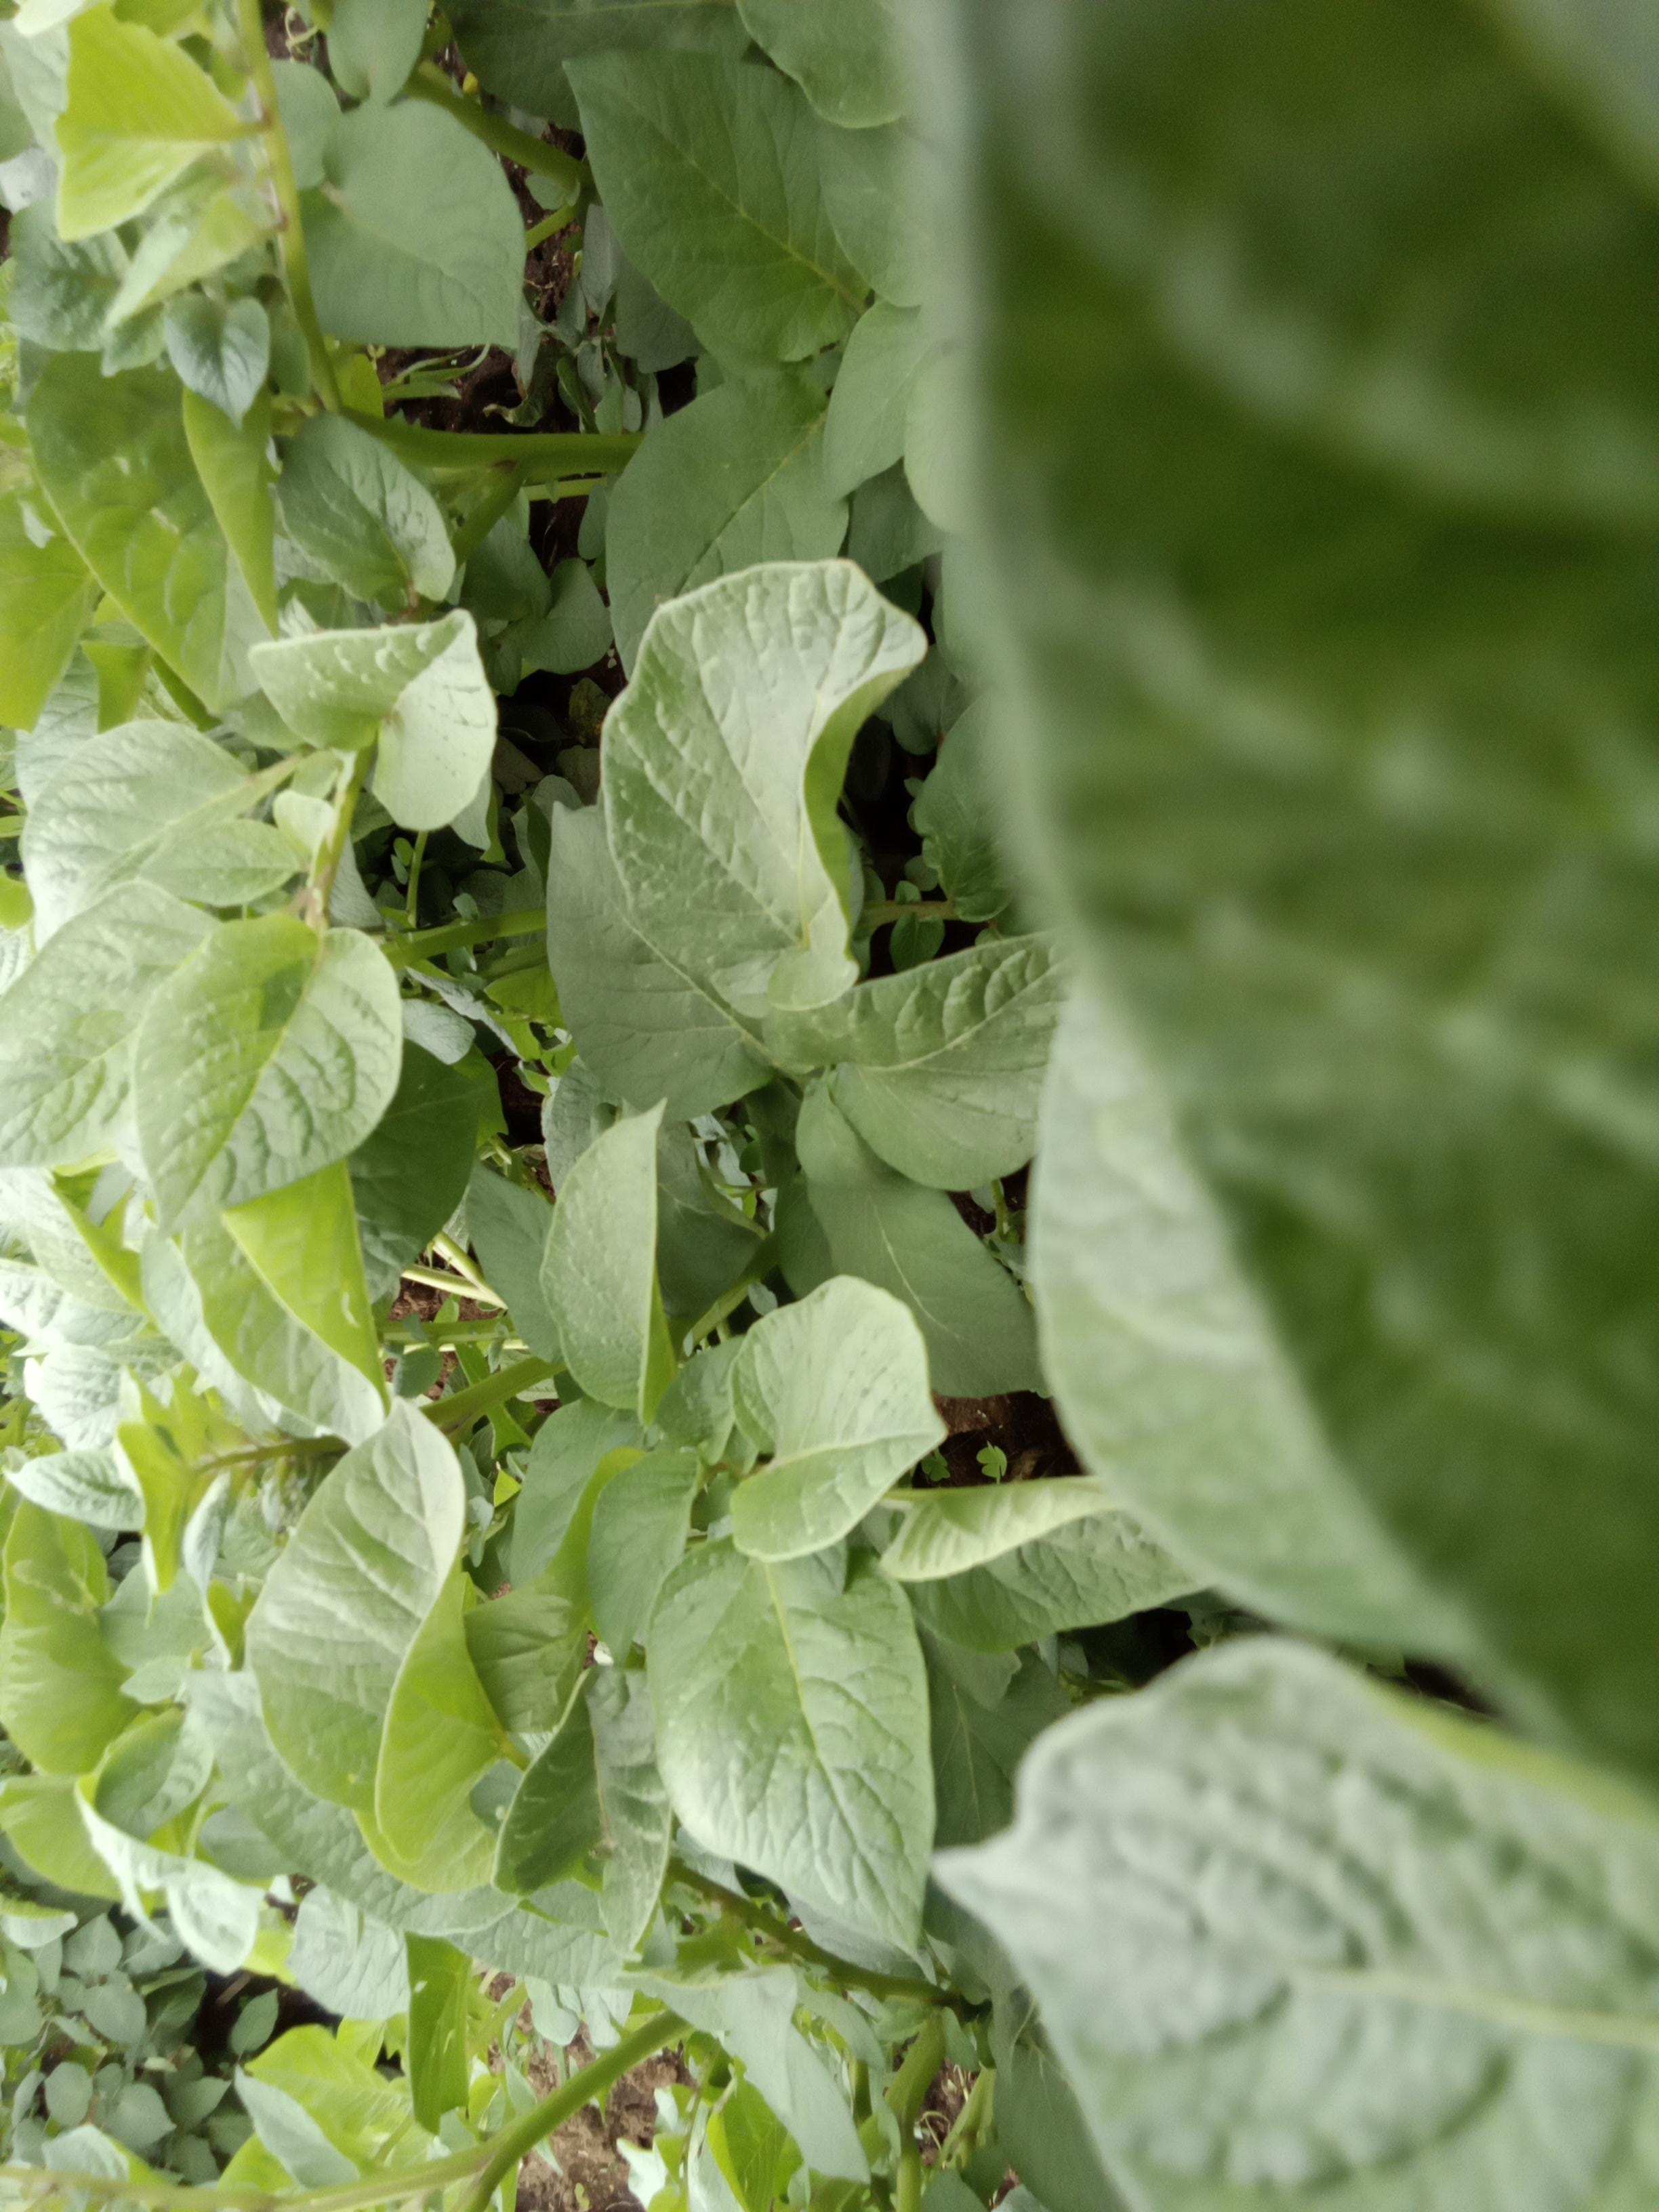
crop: potato
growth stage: vegetative
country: Kenya
